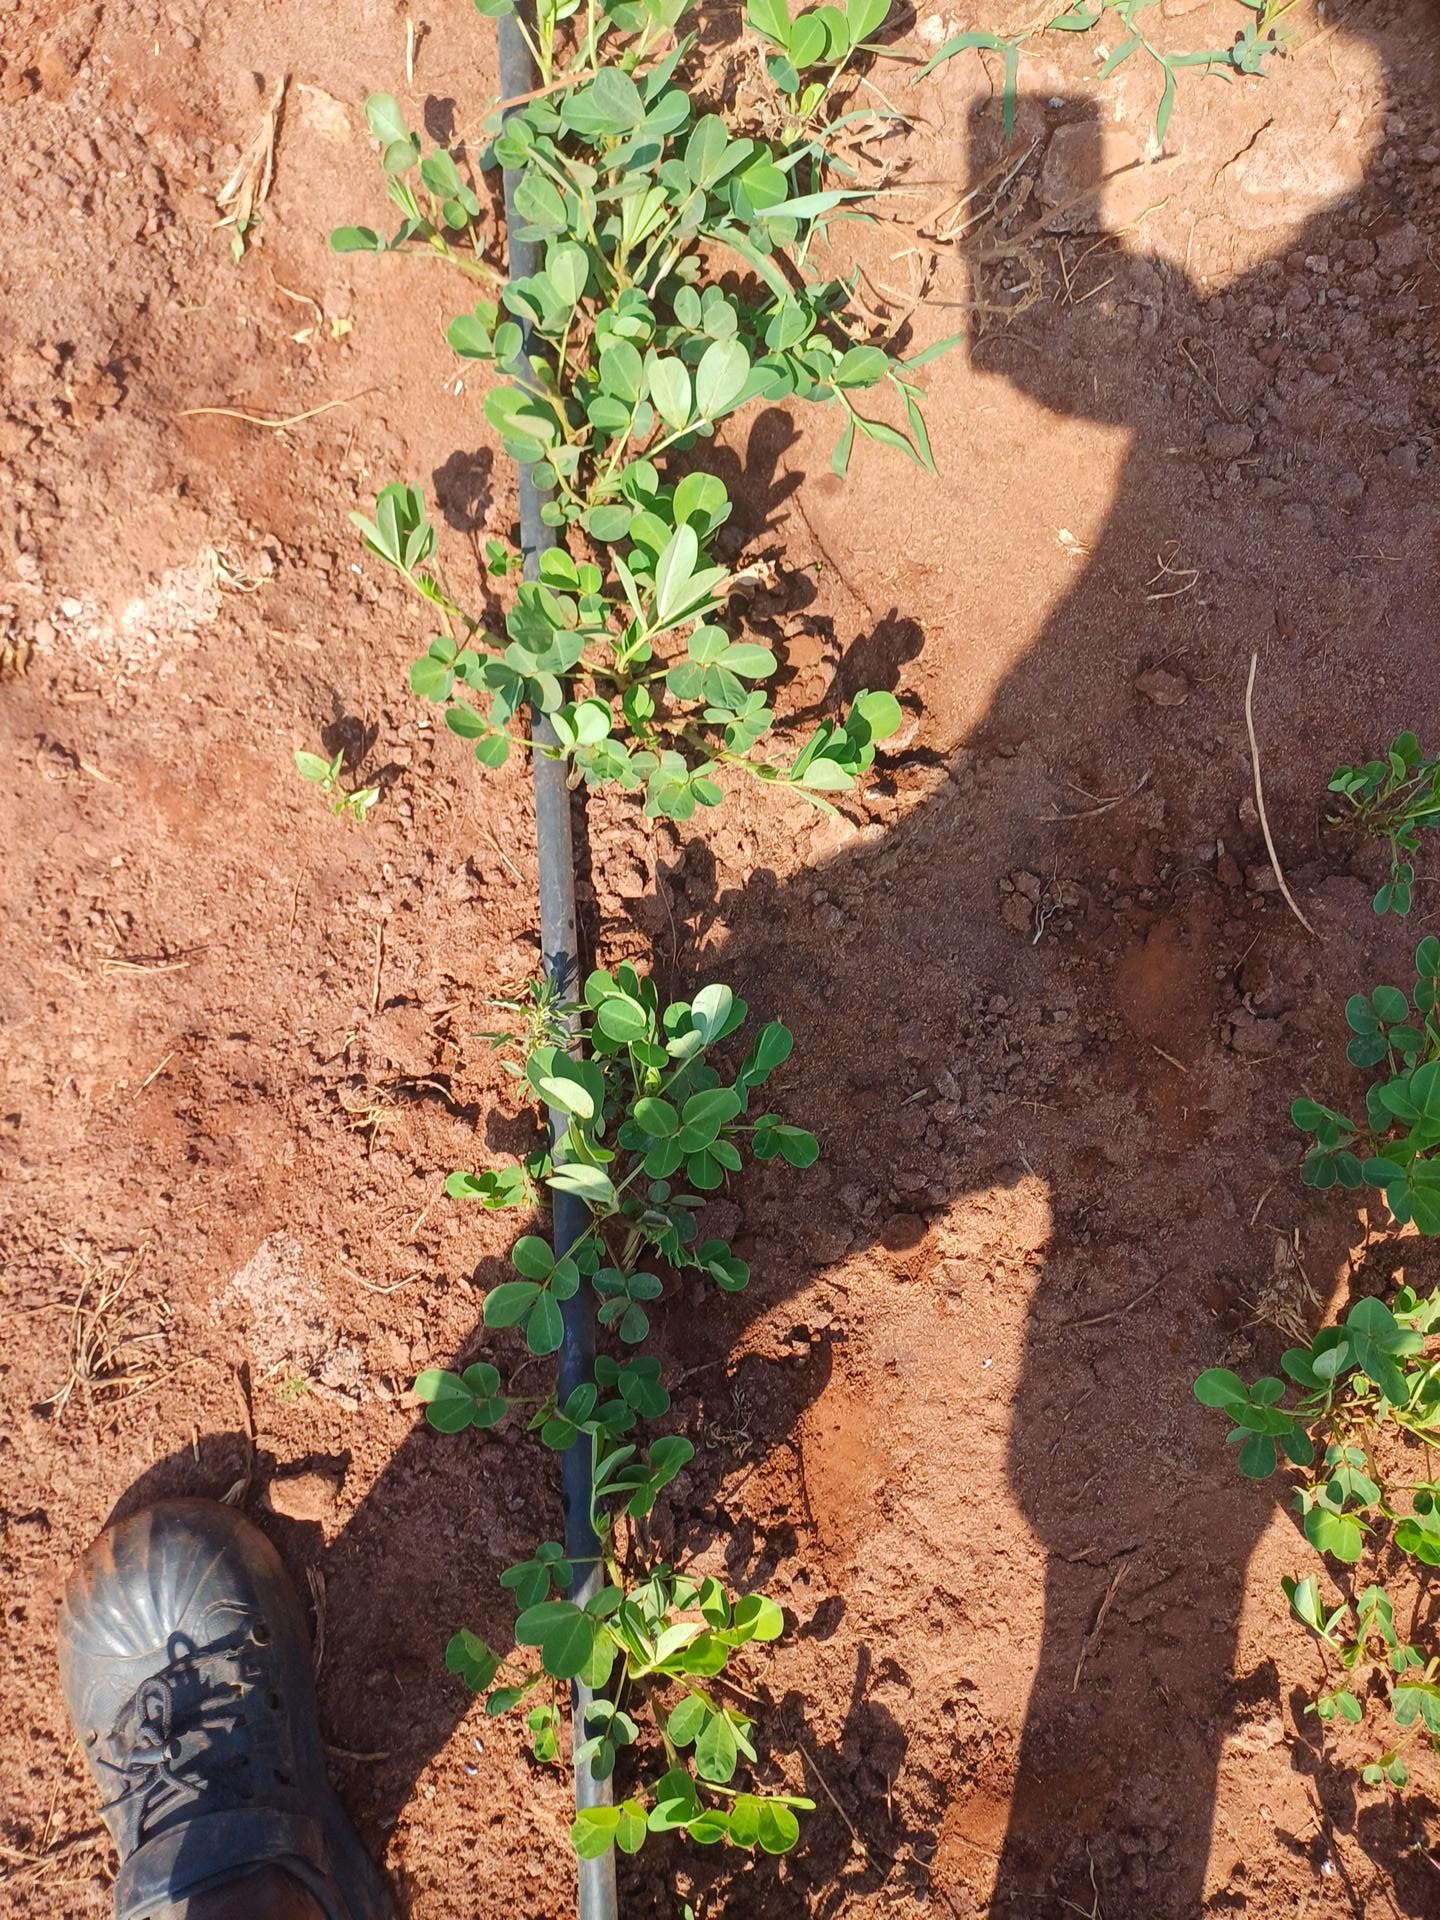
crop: groundnut
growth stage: vegetative
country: Kenya
